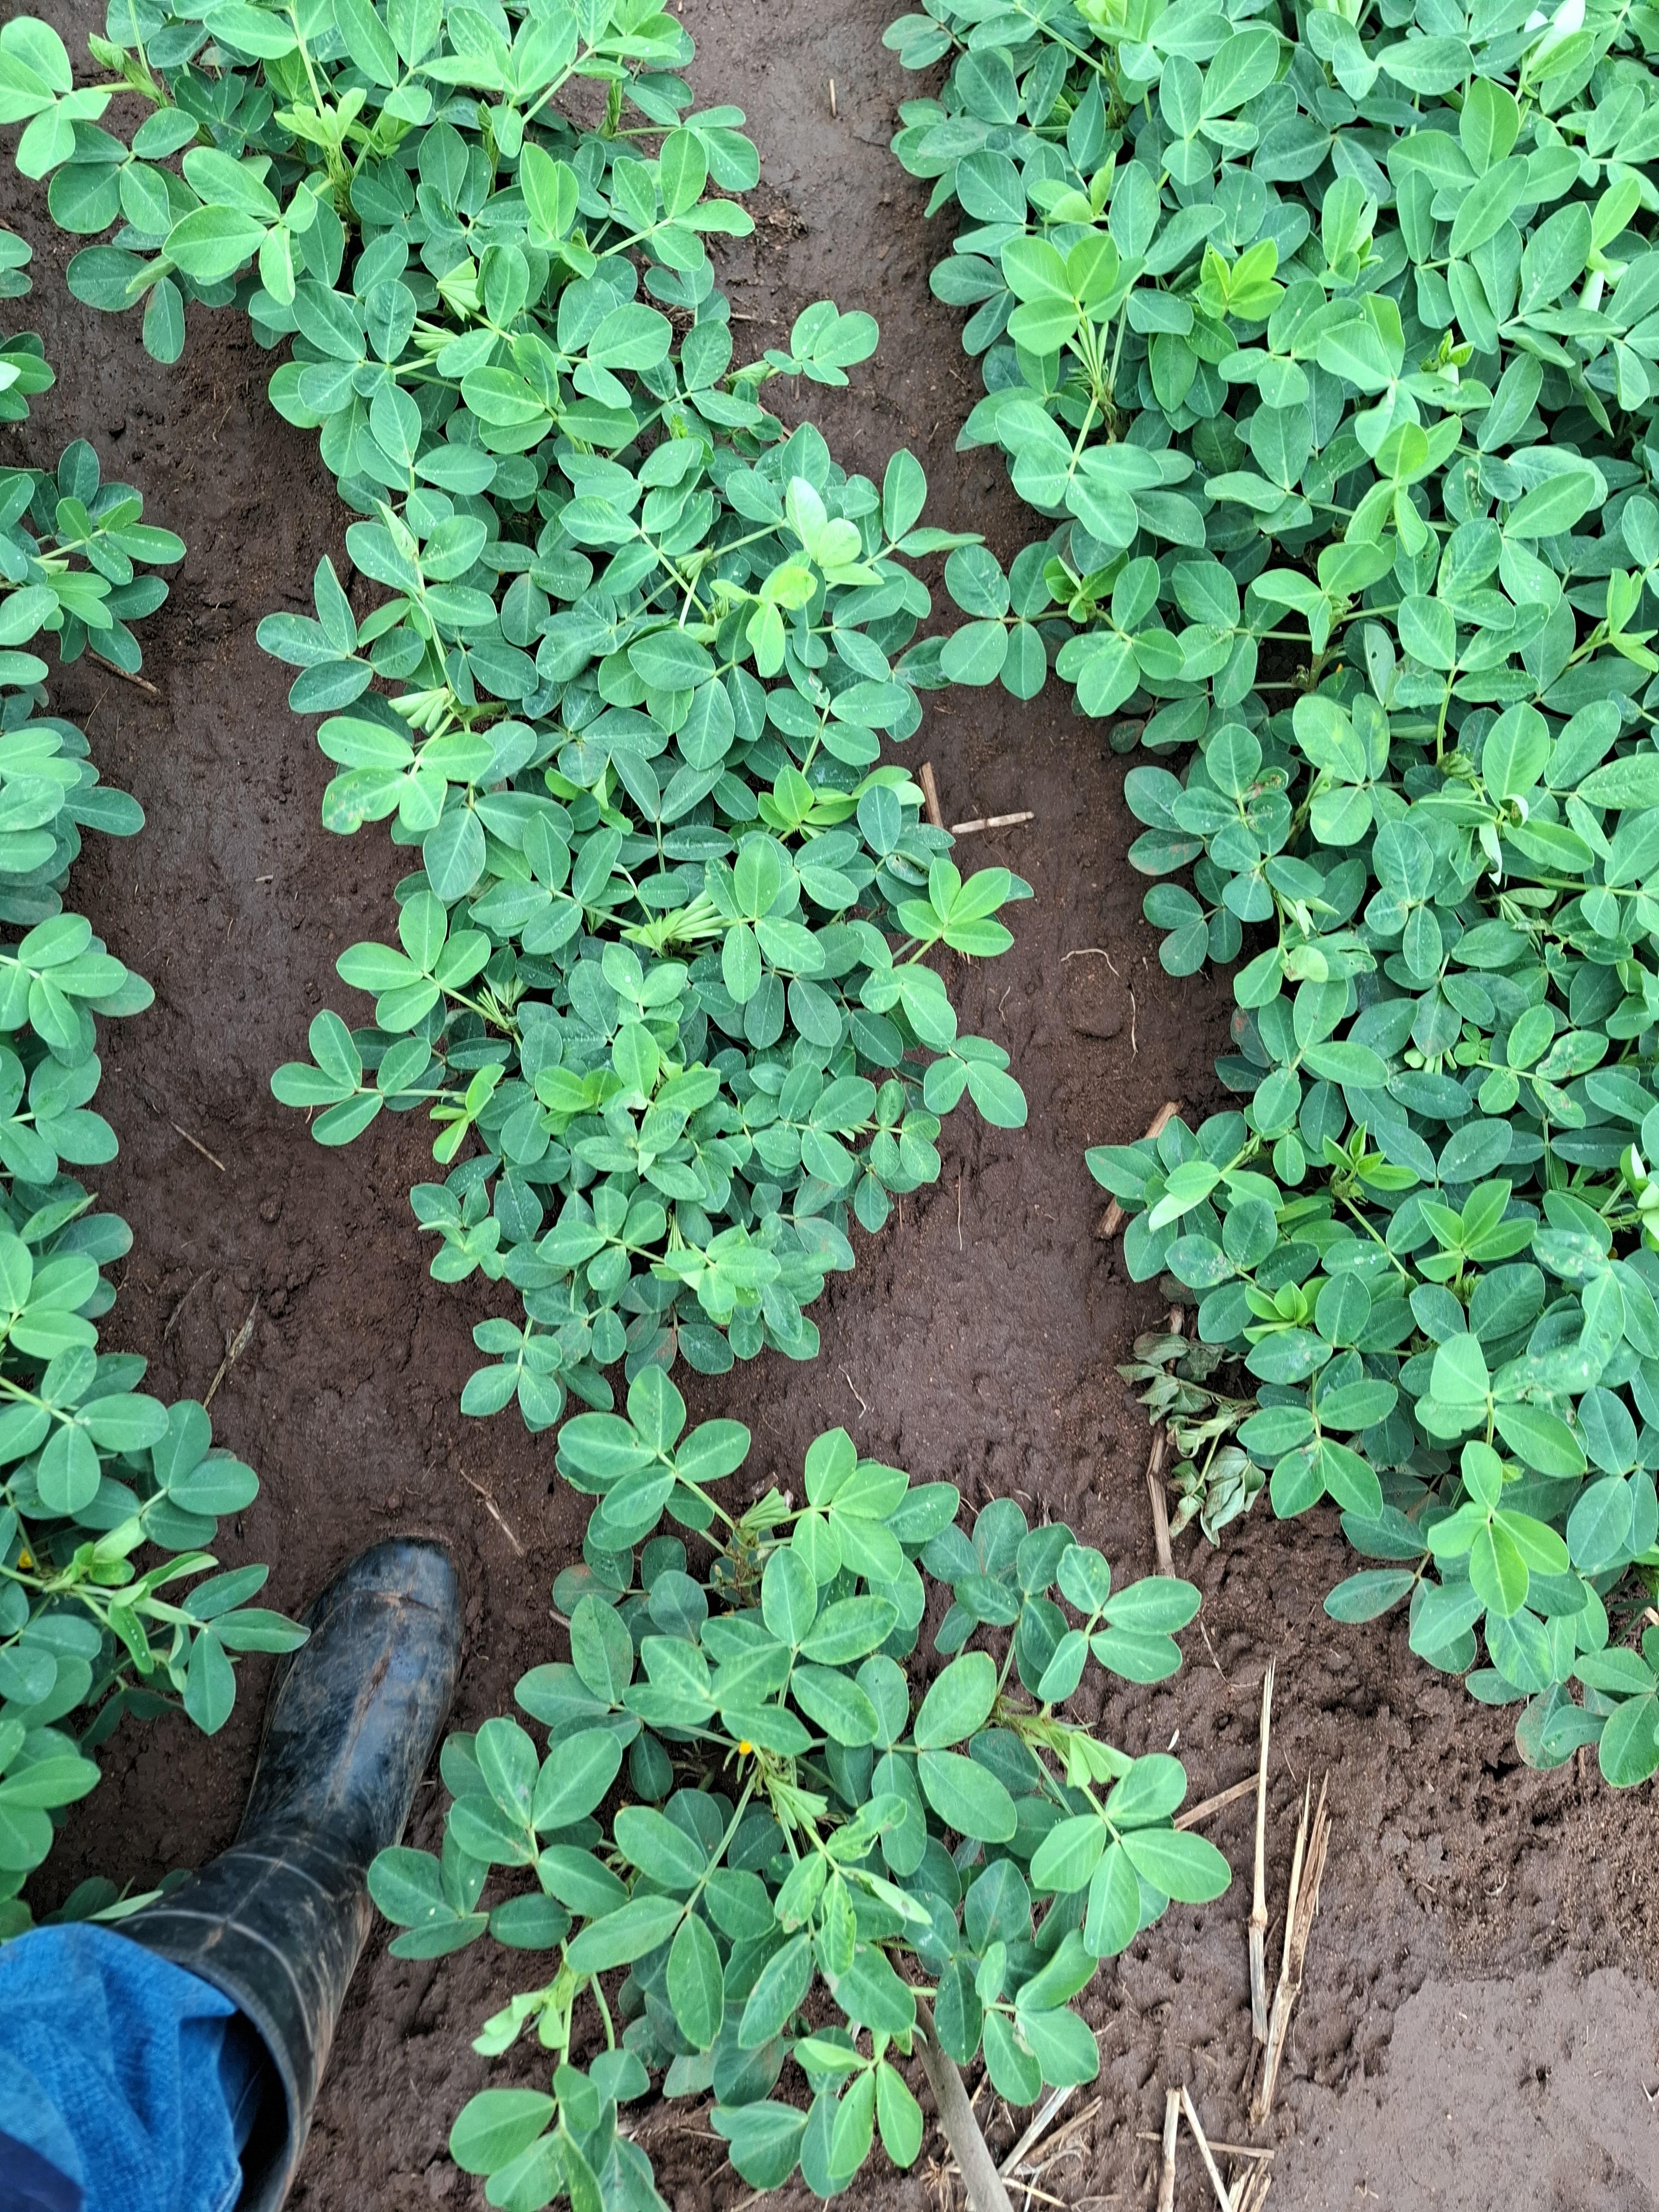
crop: groundnut
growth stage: flowering
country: Kenya
